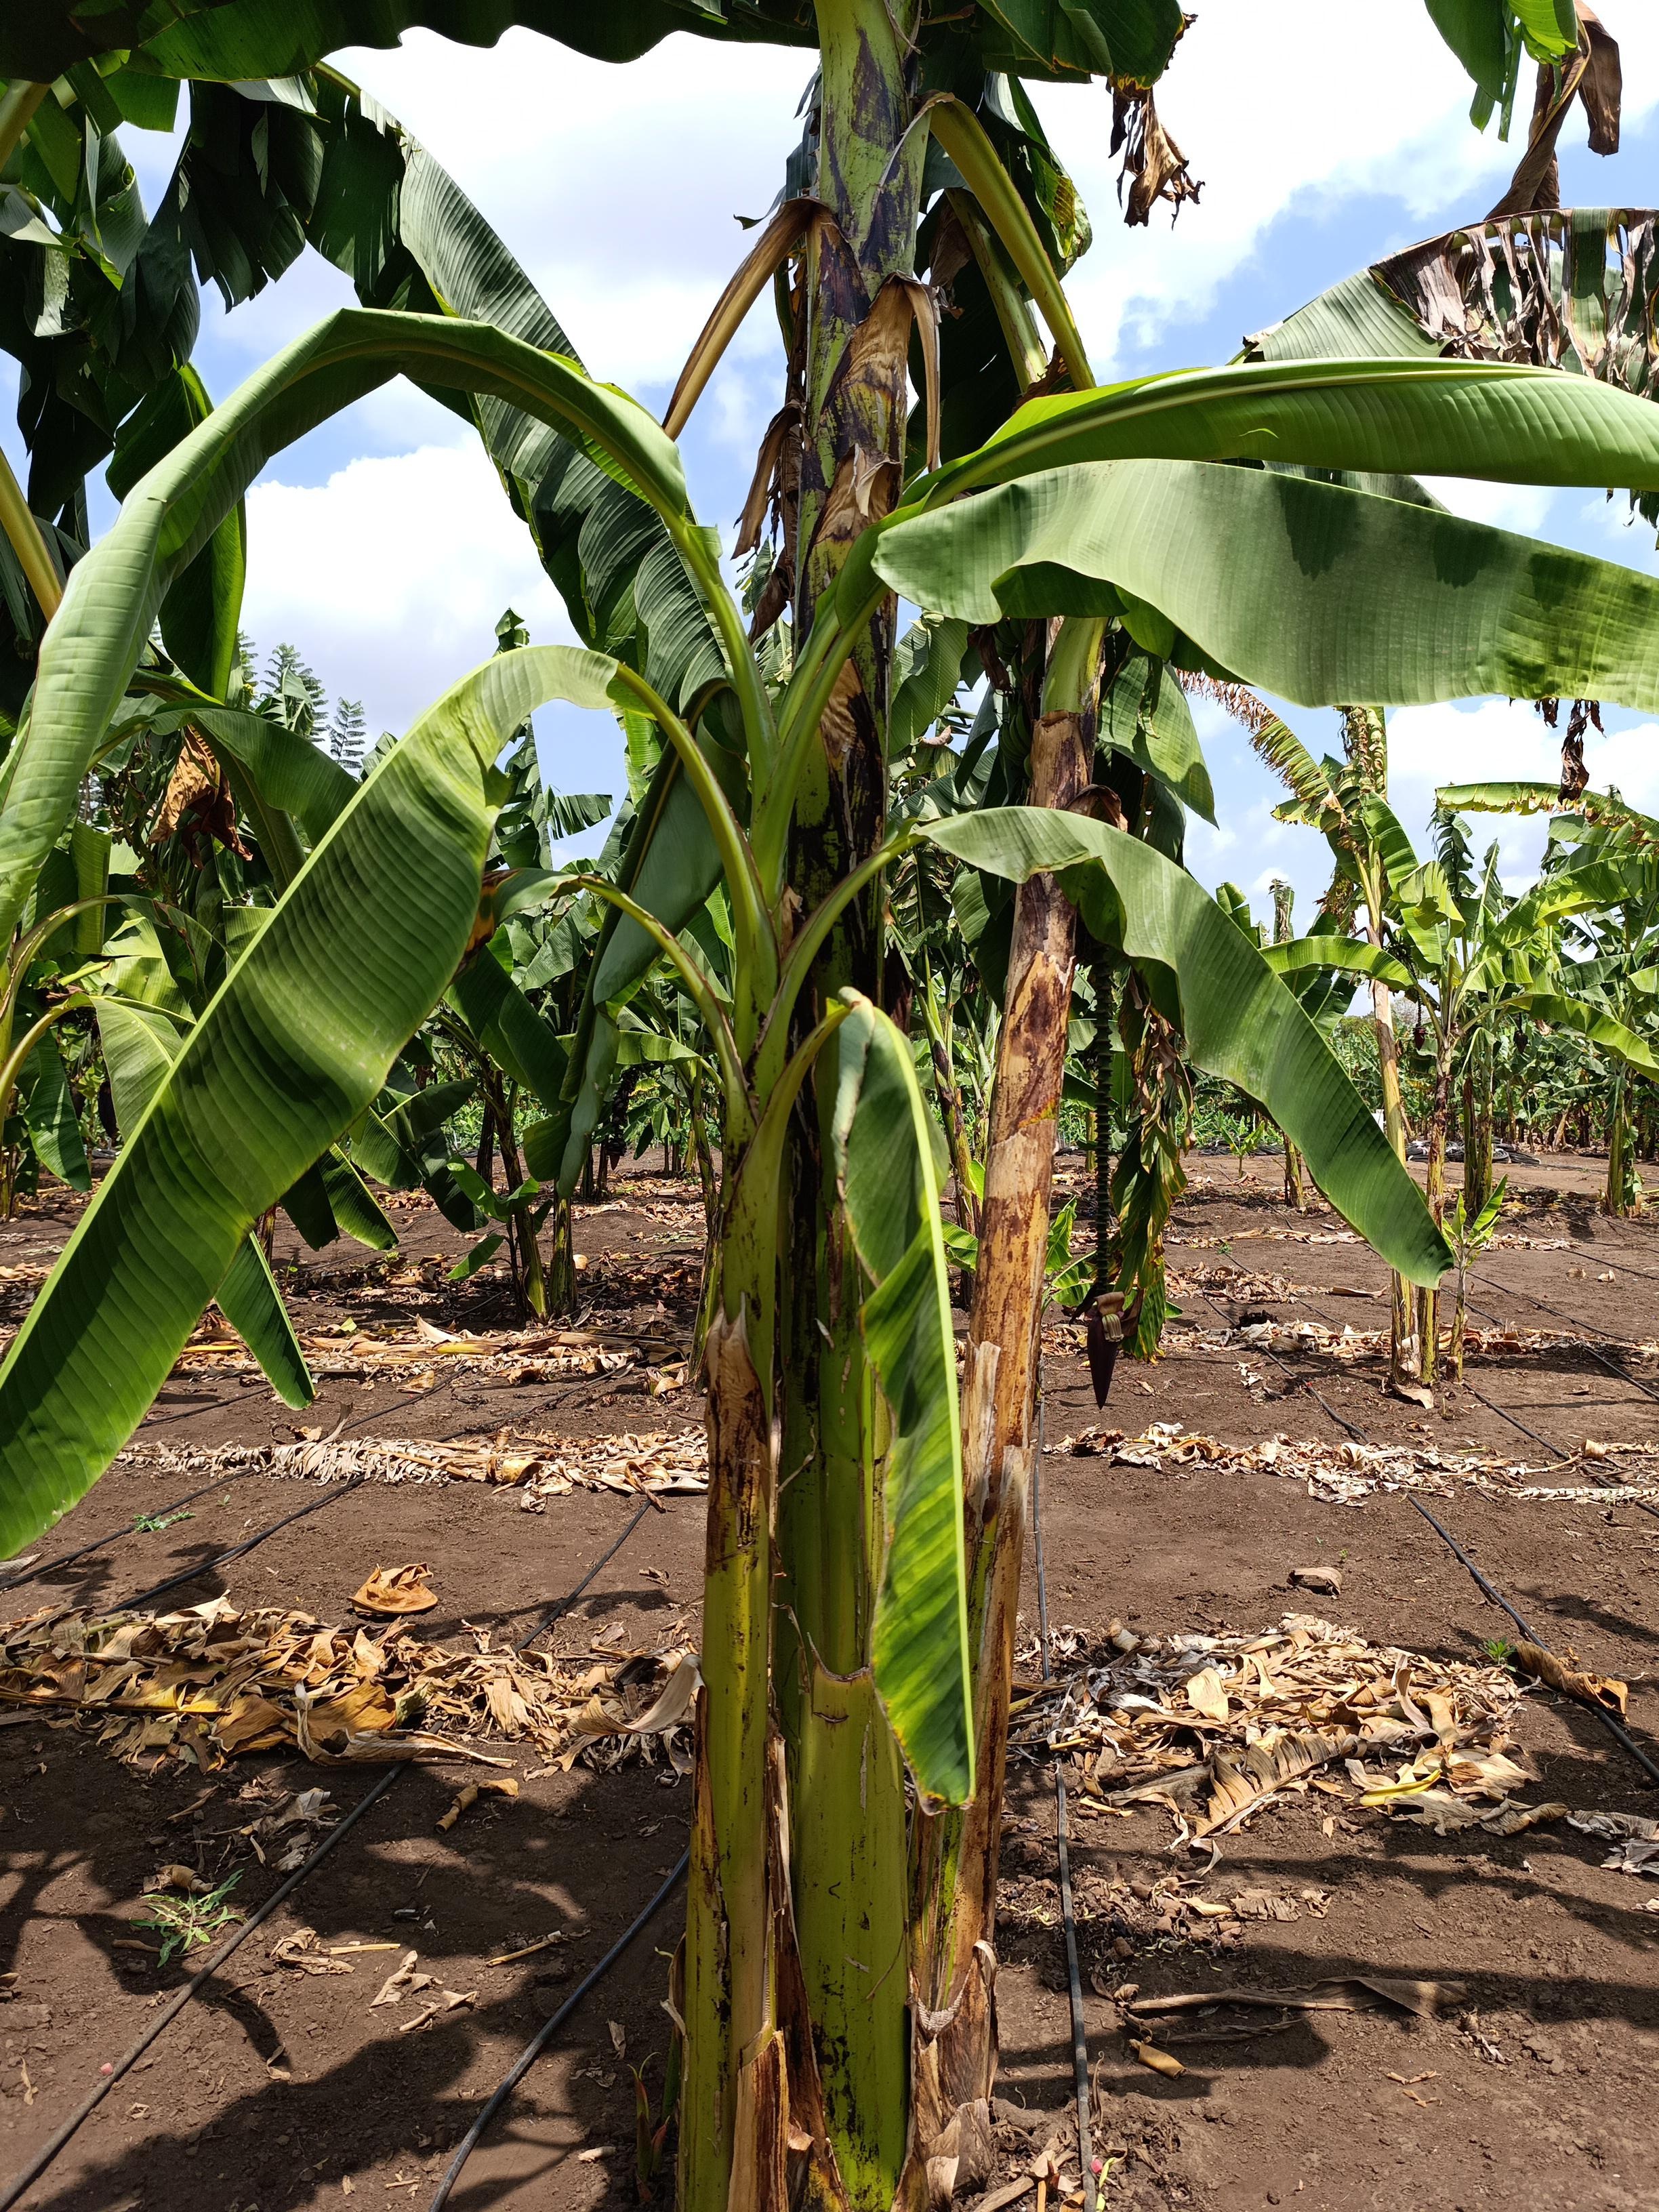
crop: banana
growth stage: development fruit
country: Tanzania
